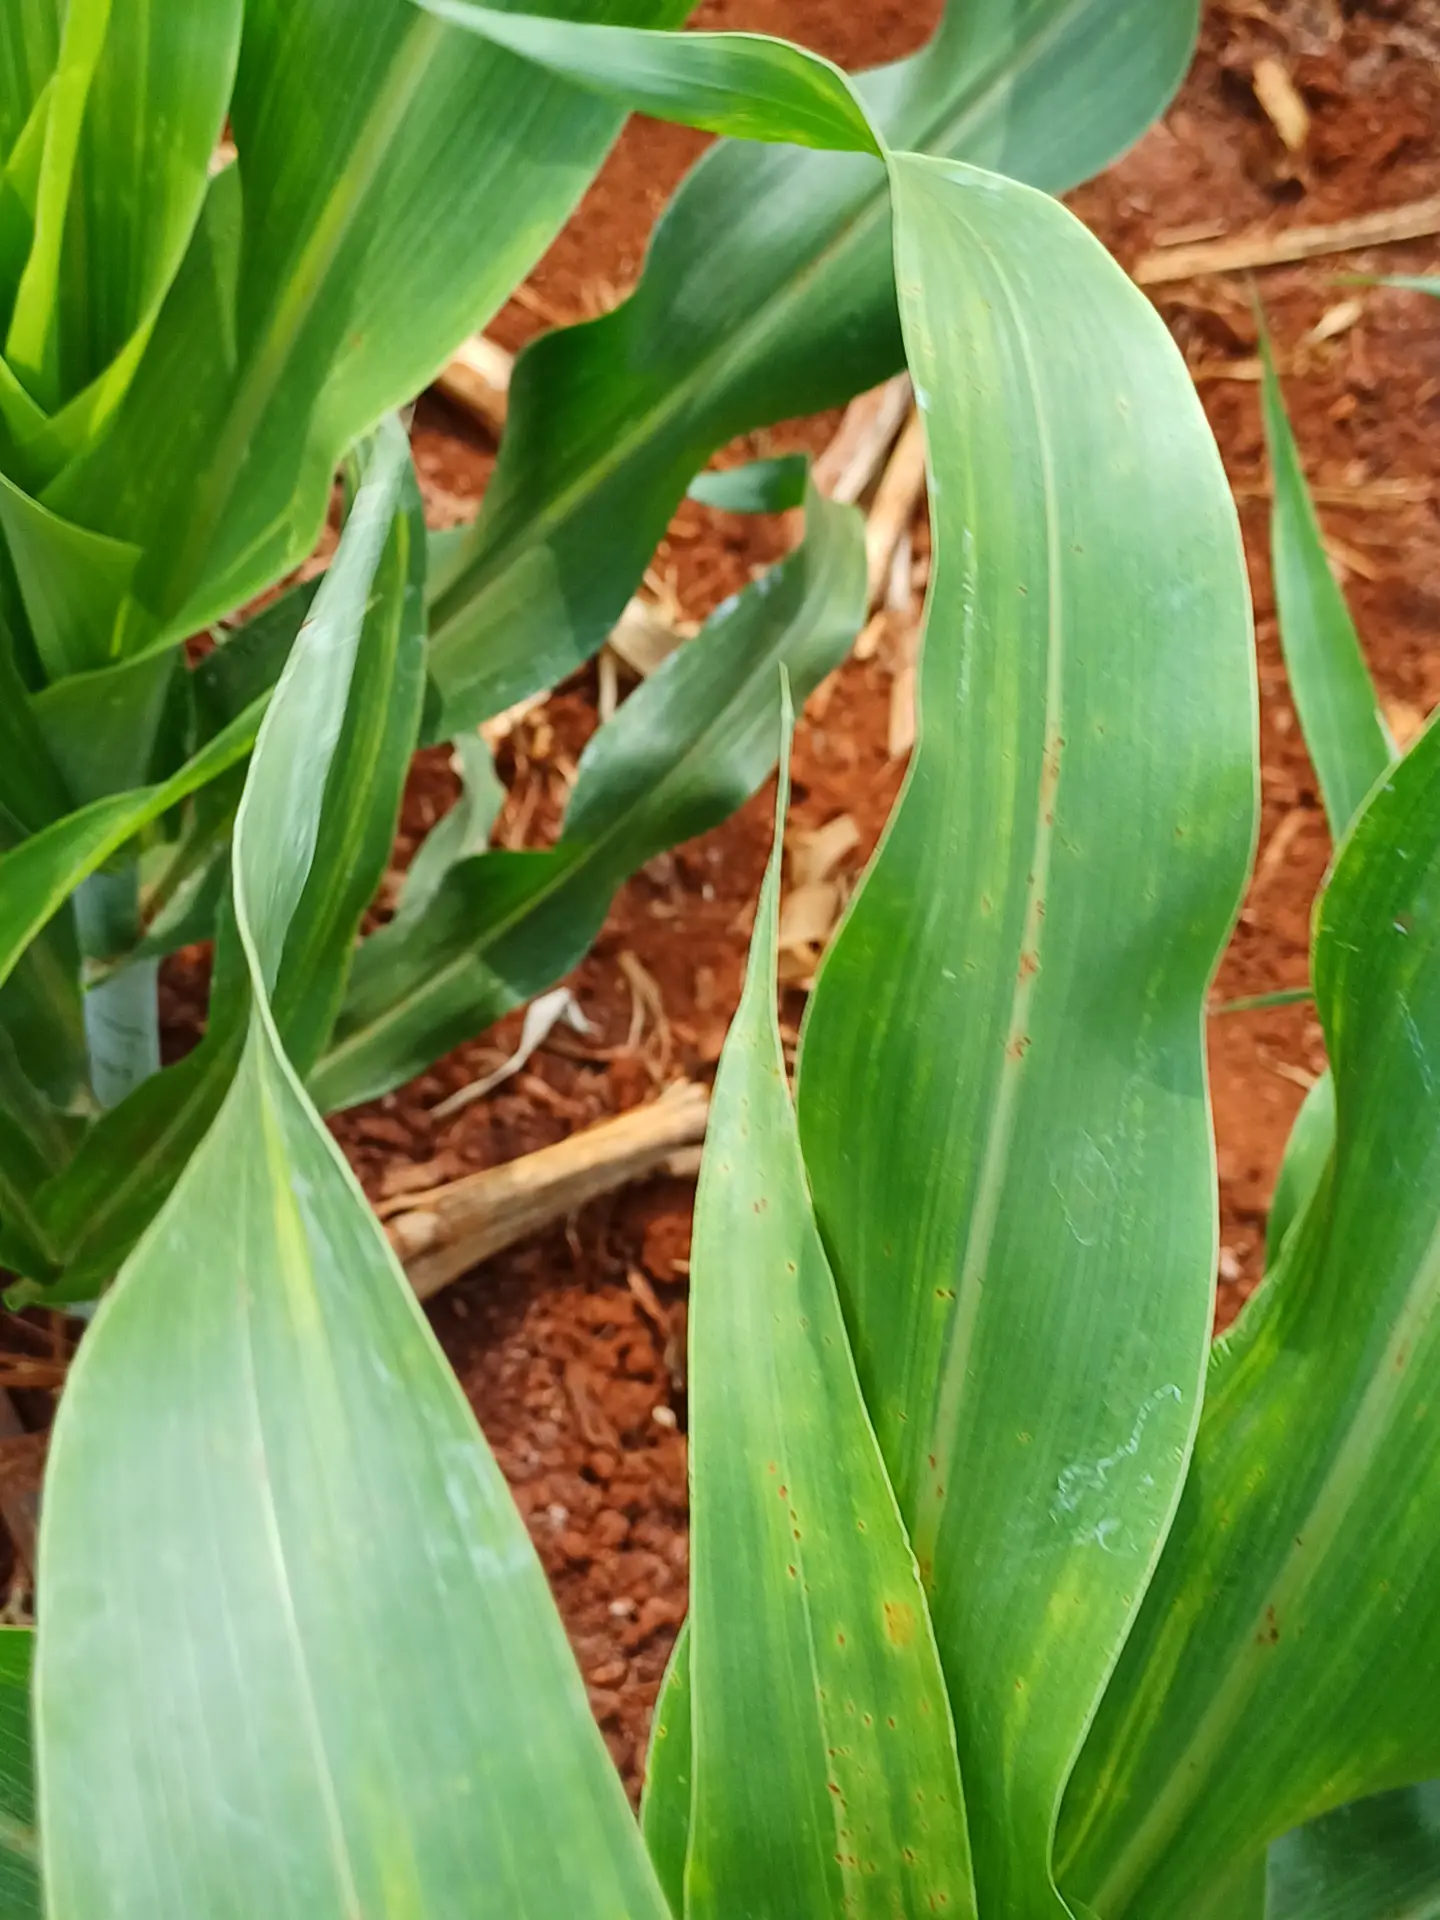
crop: sorghum
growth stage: vegetative
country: Kenya
